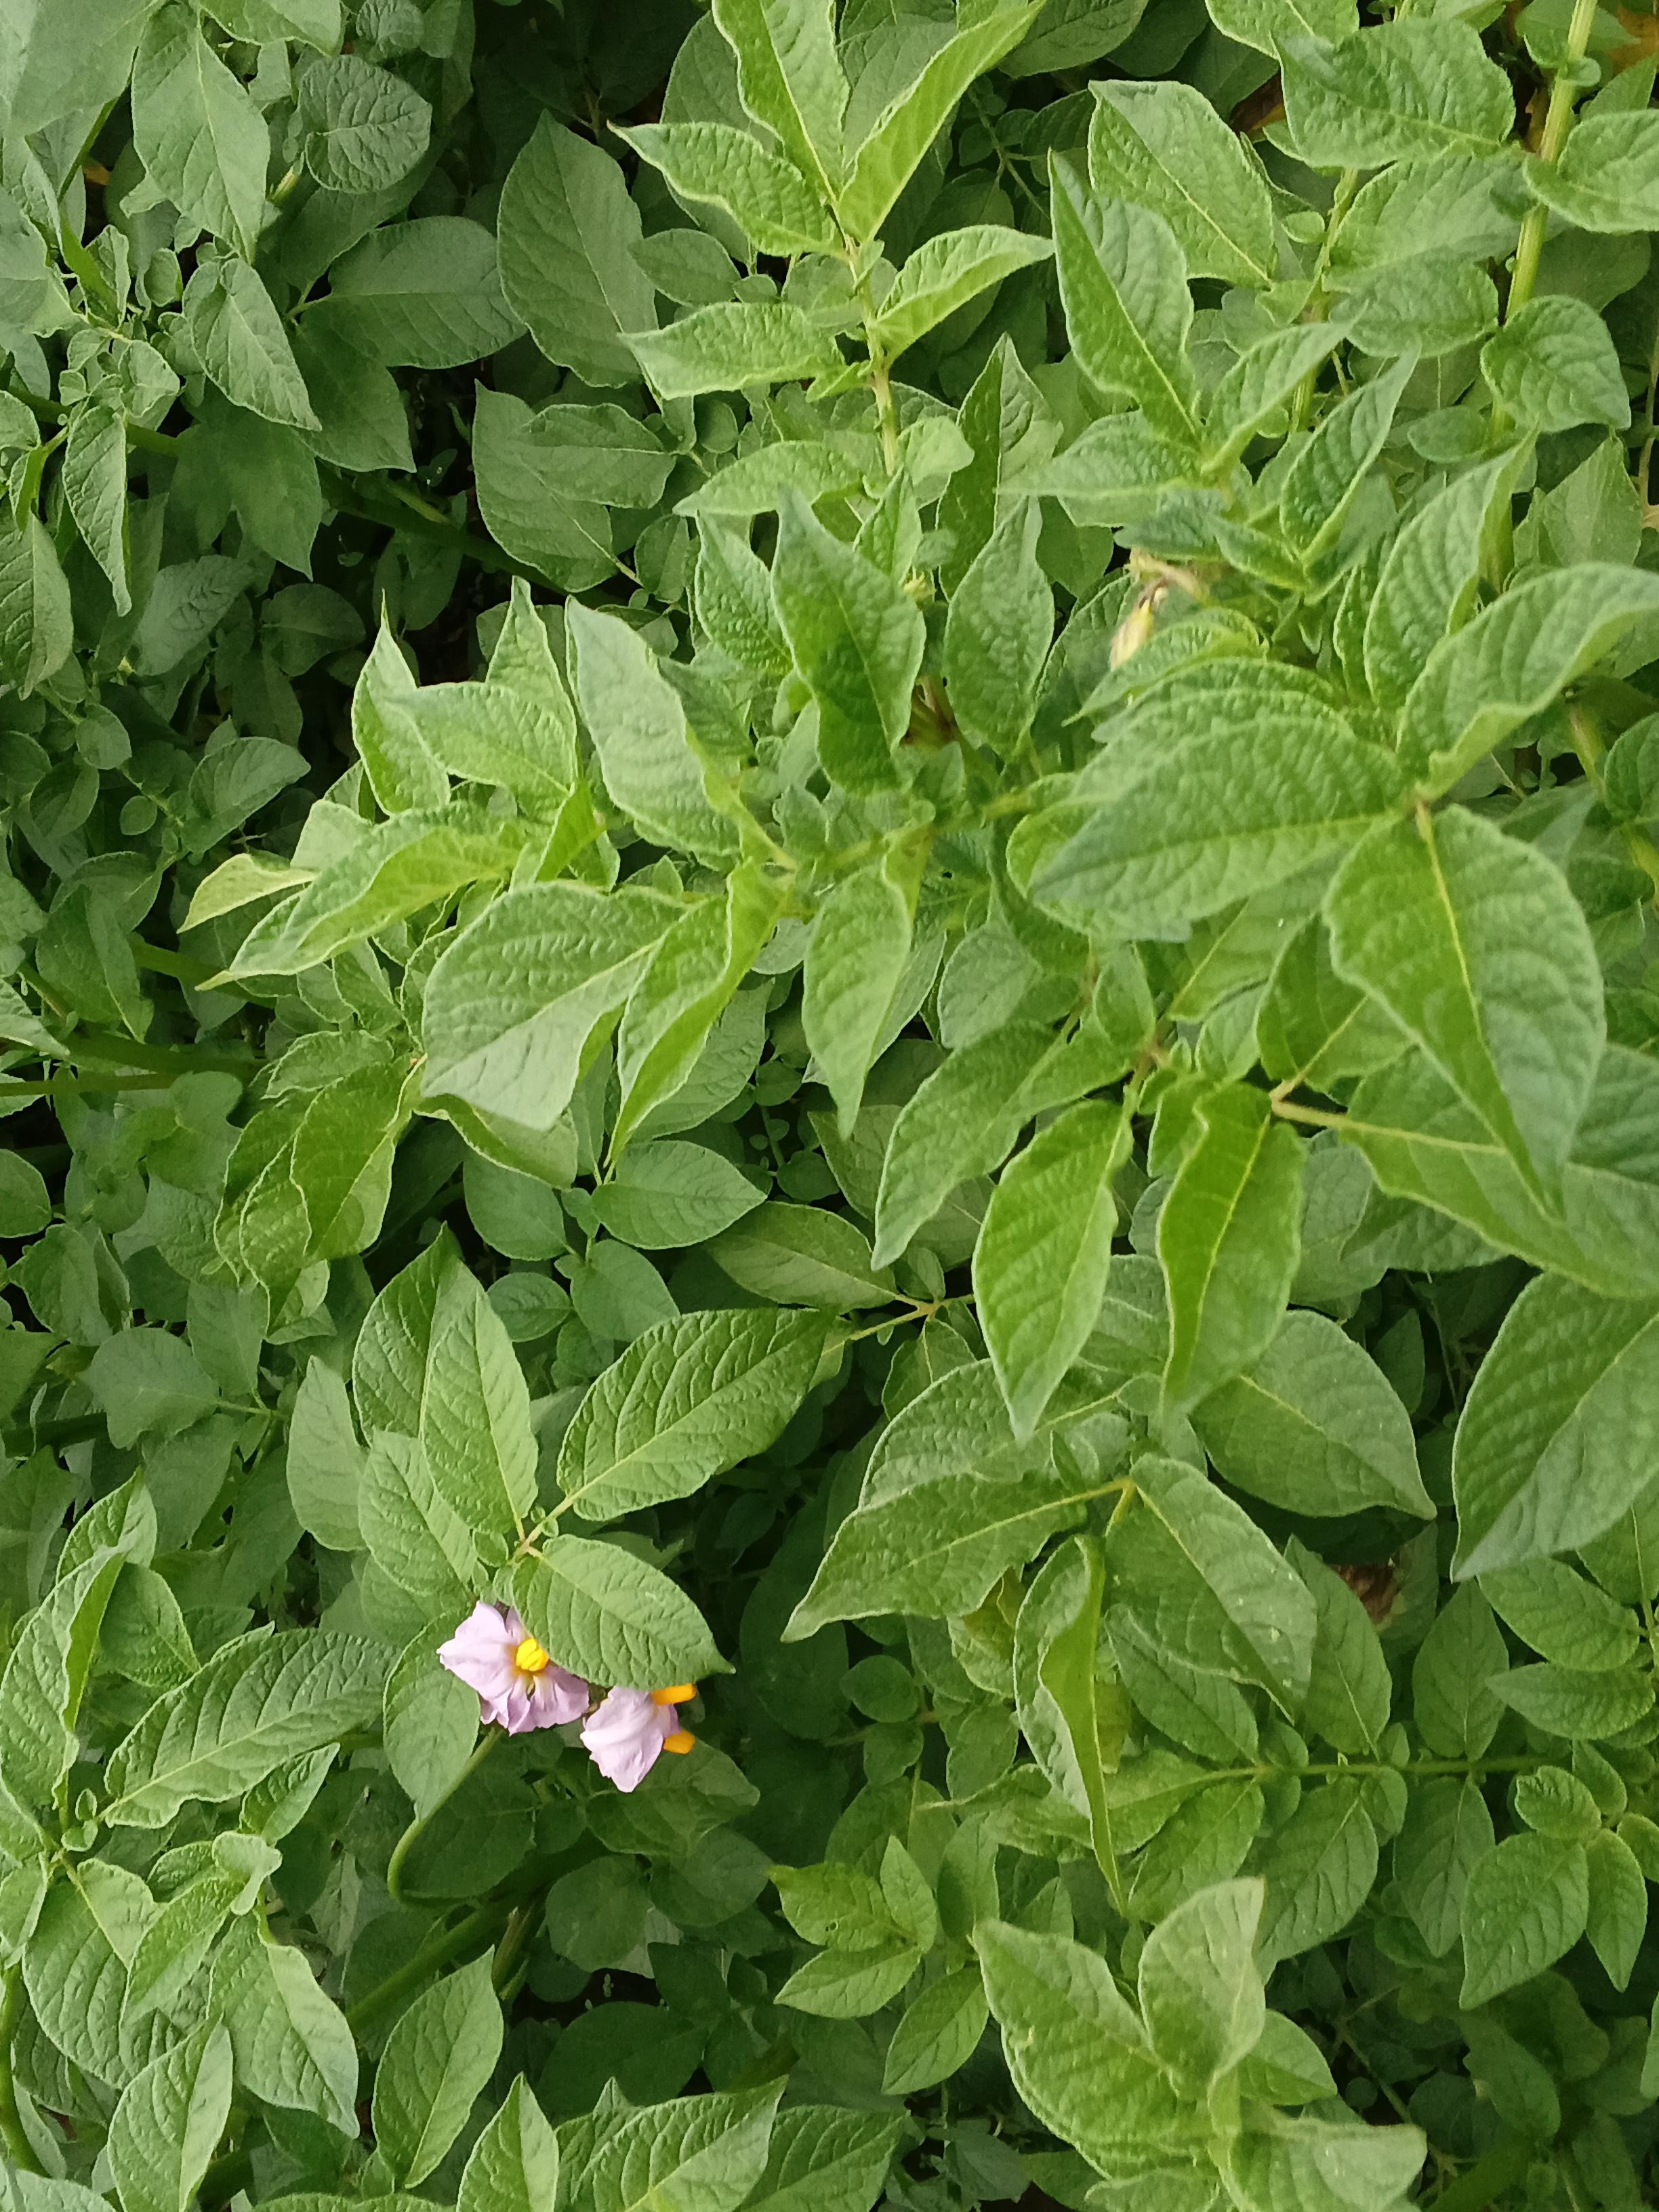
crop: potato
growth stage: flowering
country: Kenya
